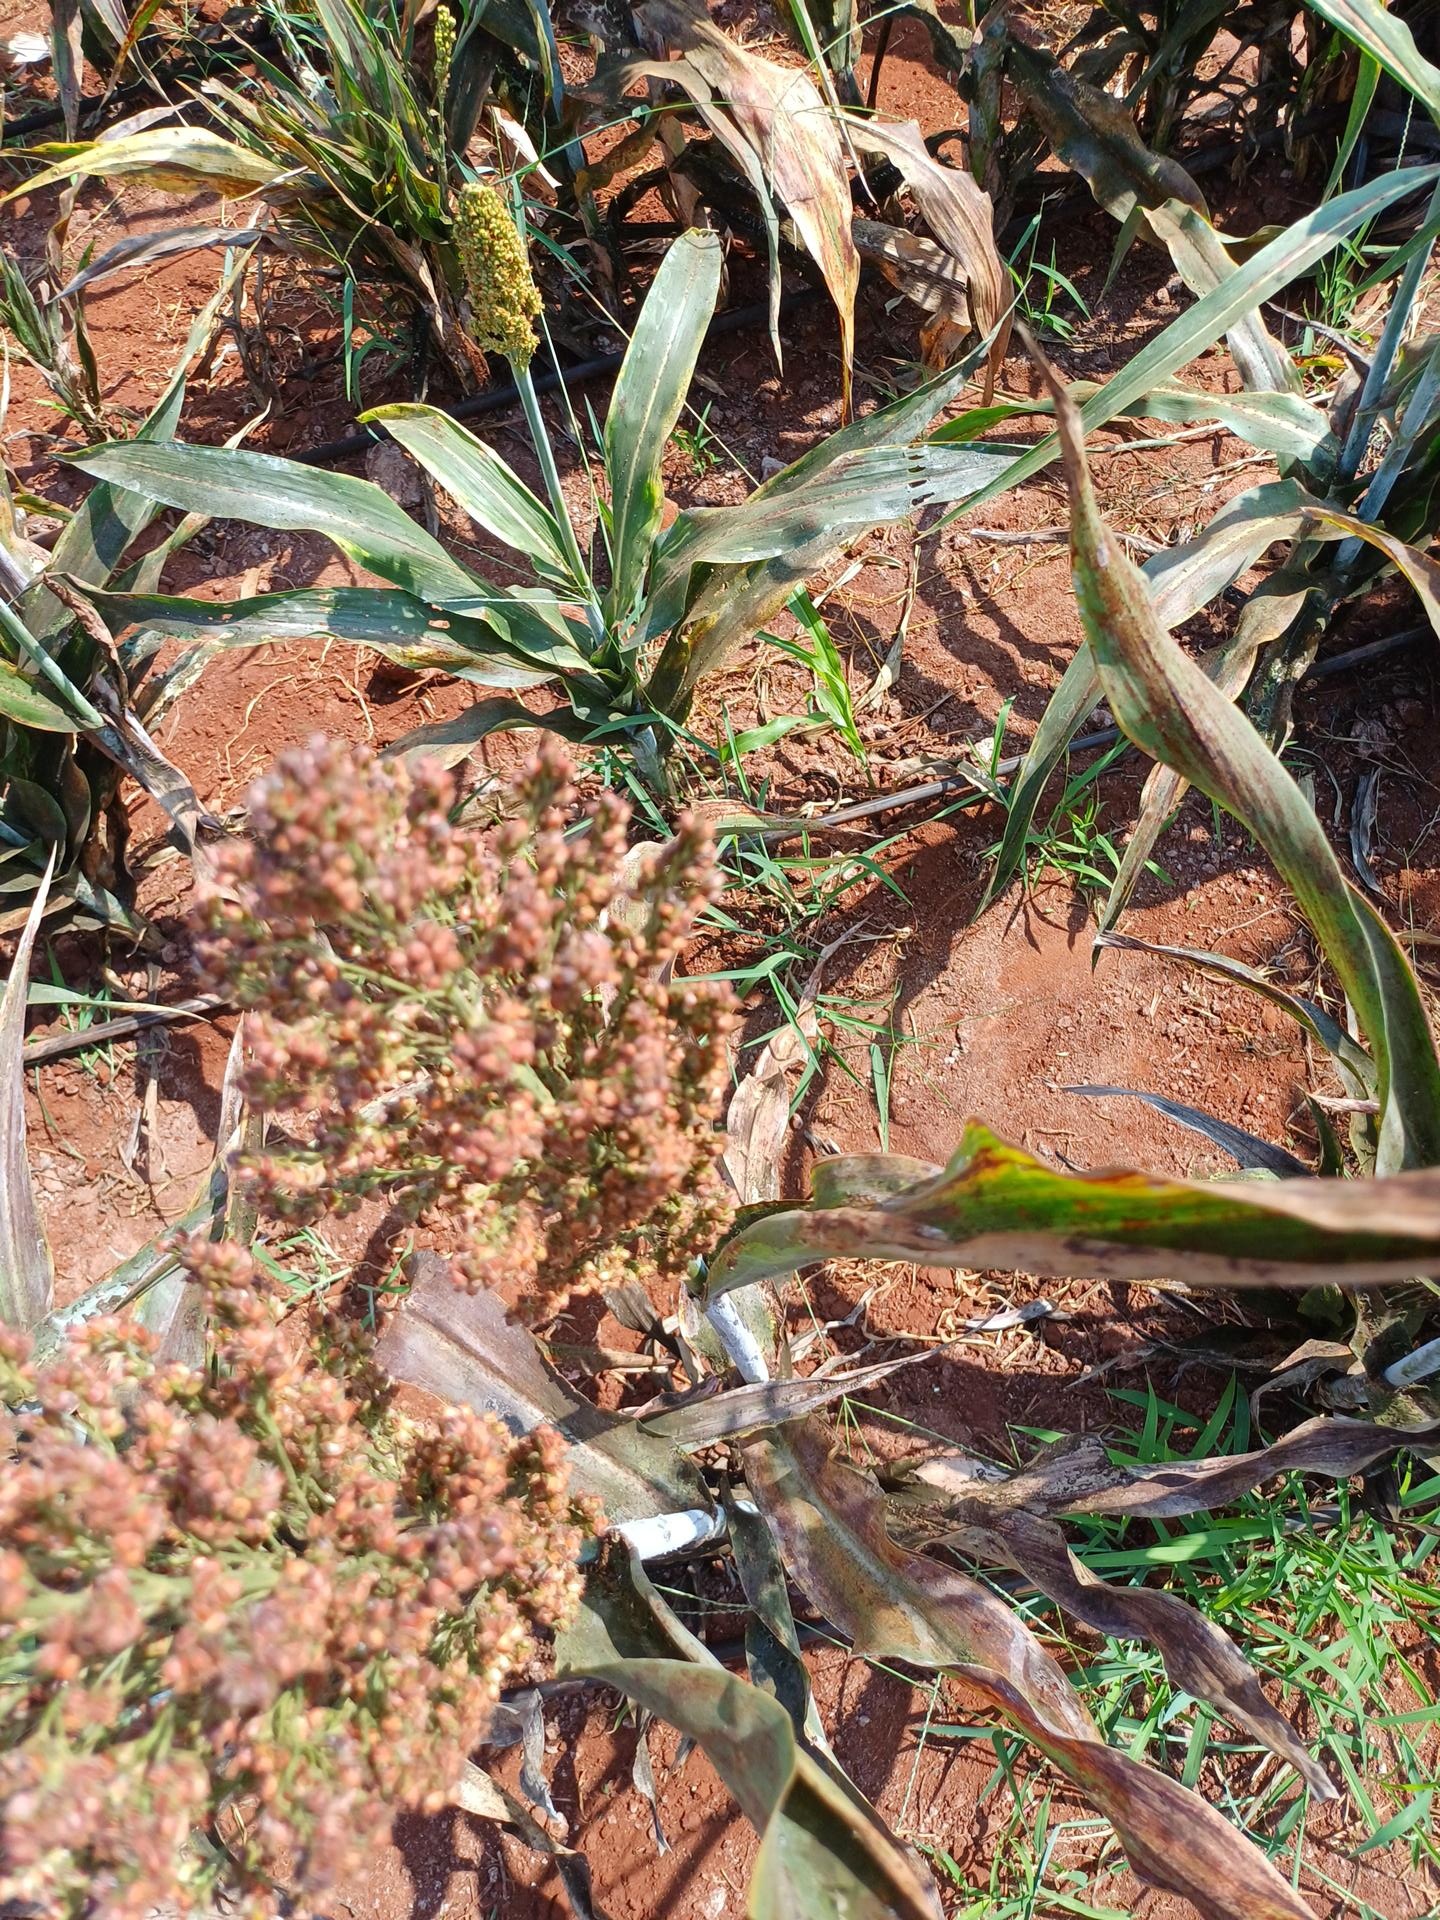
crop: sorghum
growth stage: maturity
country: Kenya
